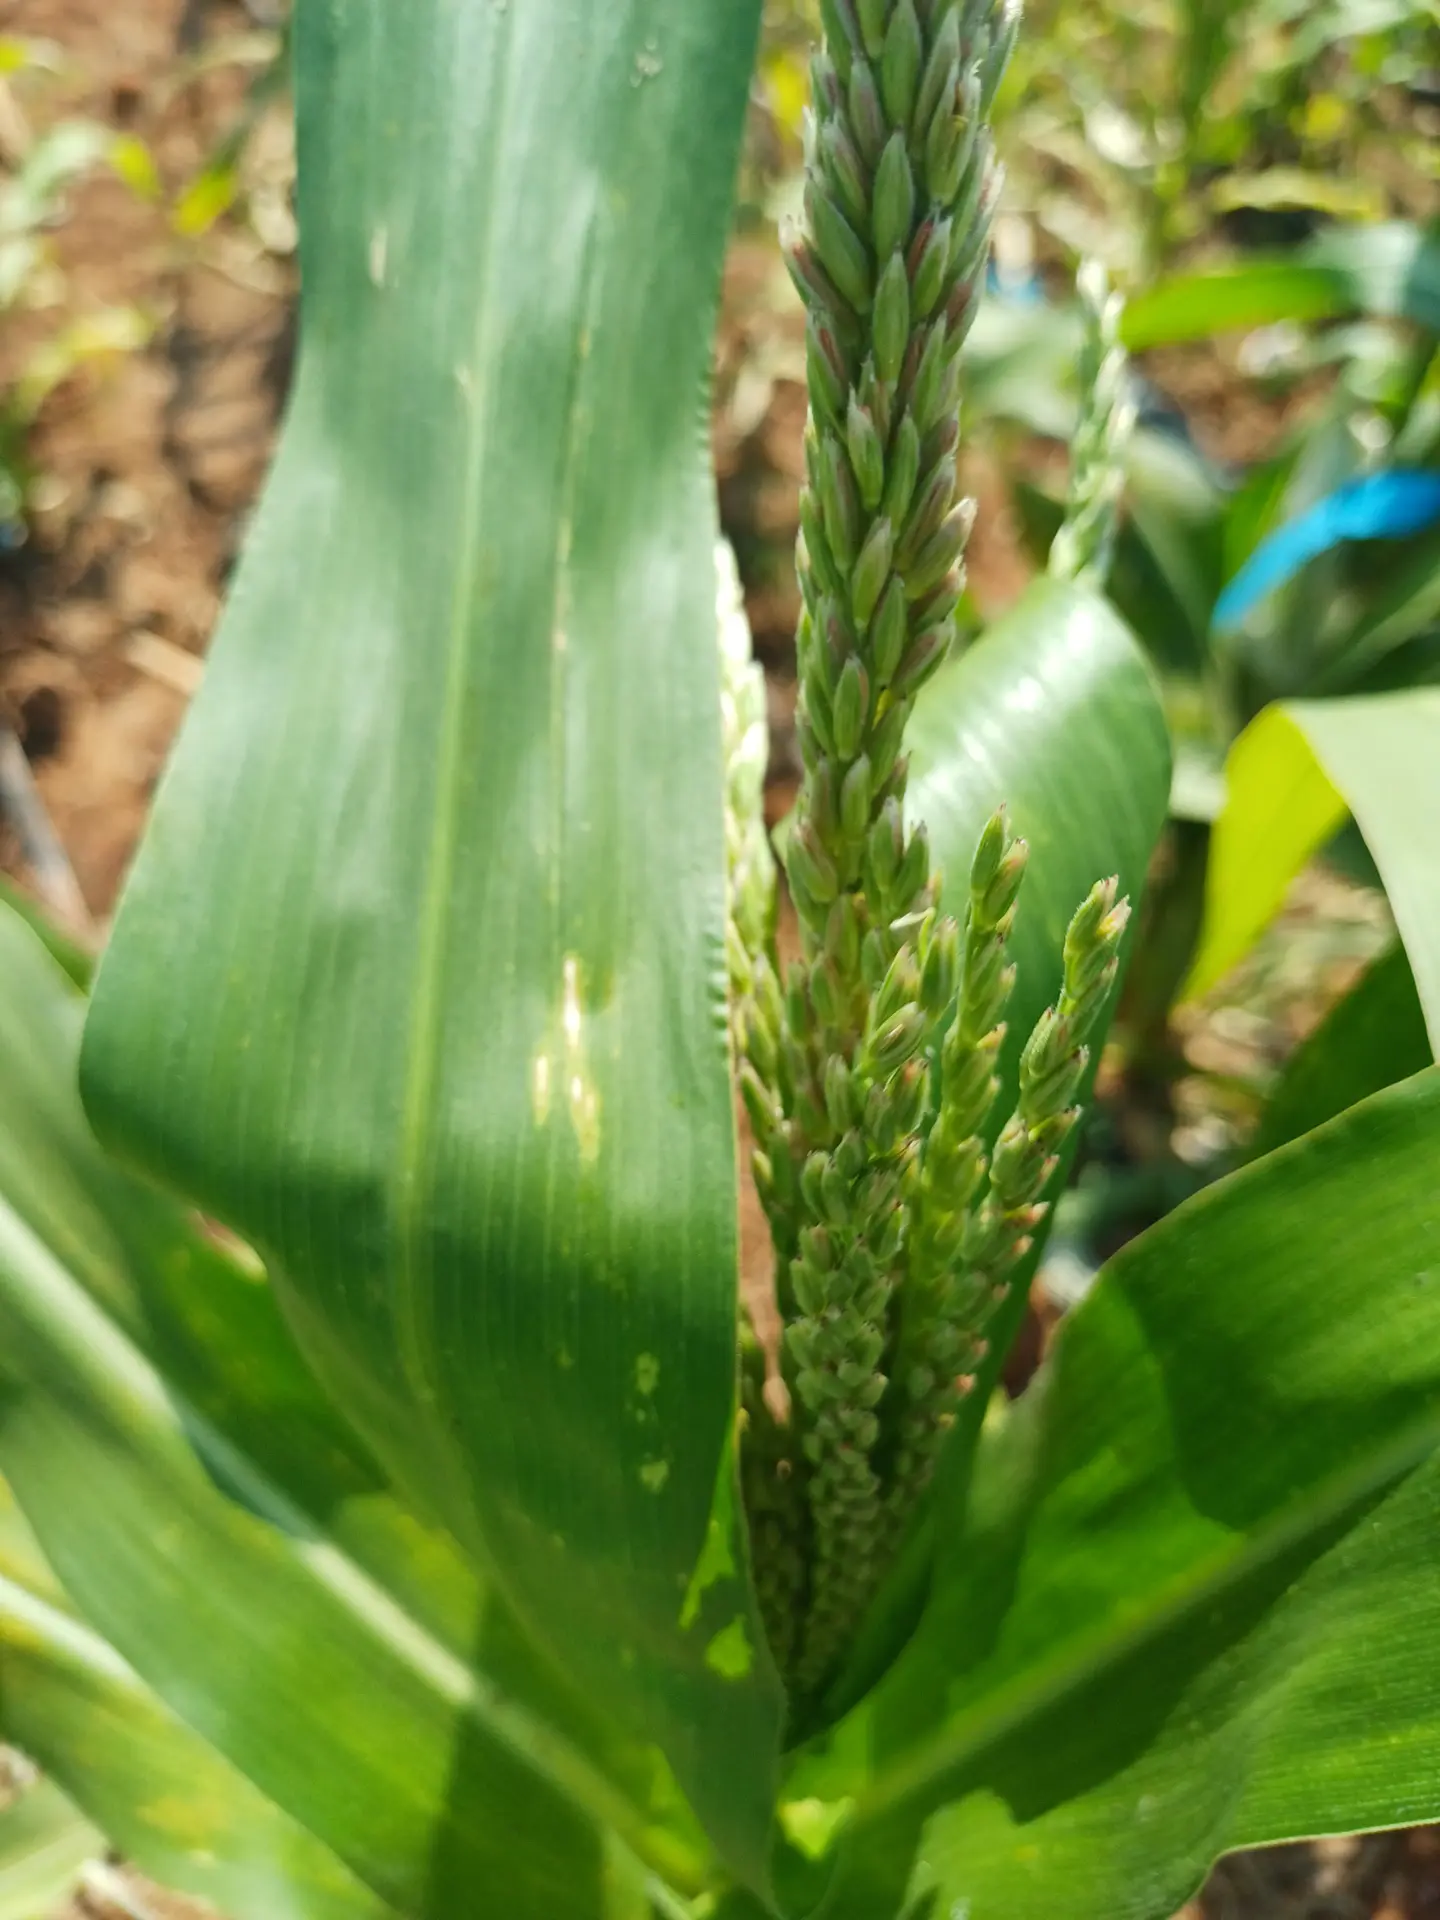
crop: maize
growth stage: flowering
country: Kenya
